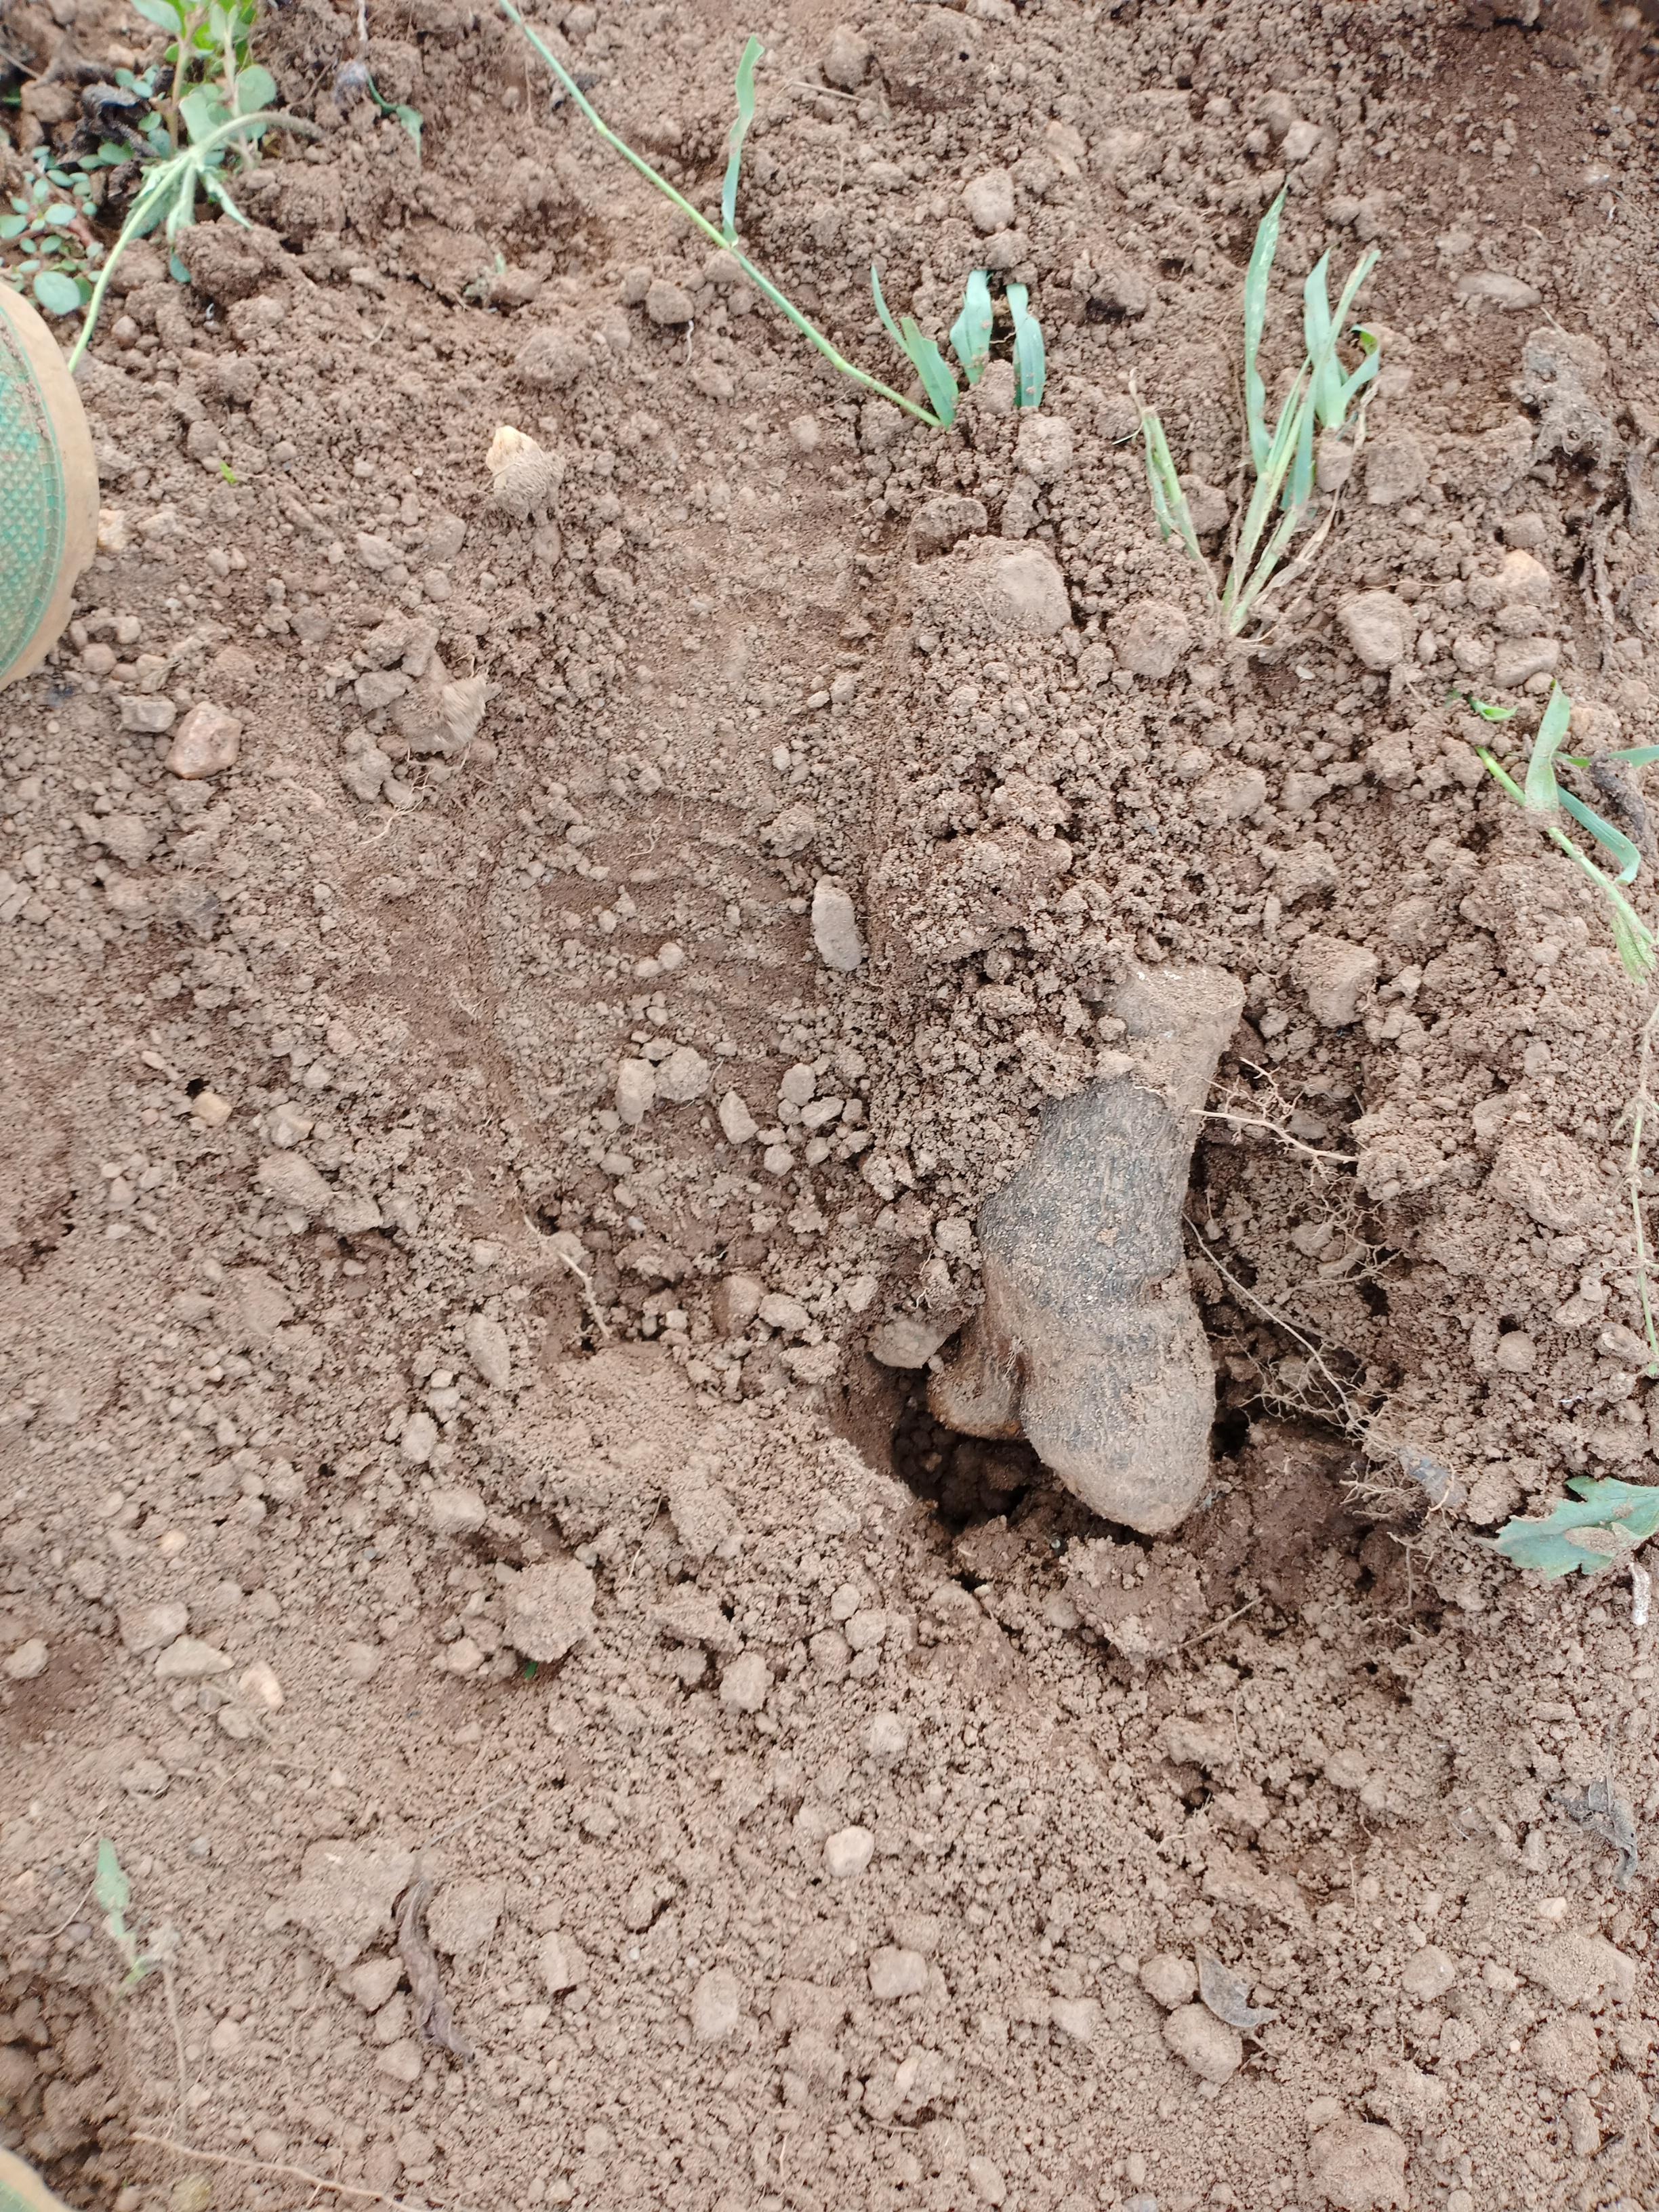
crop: yam
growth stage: harvest
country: Nigeria
